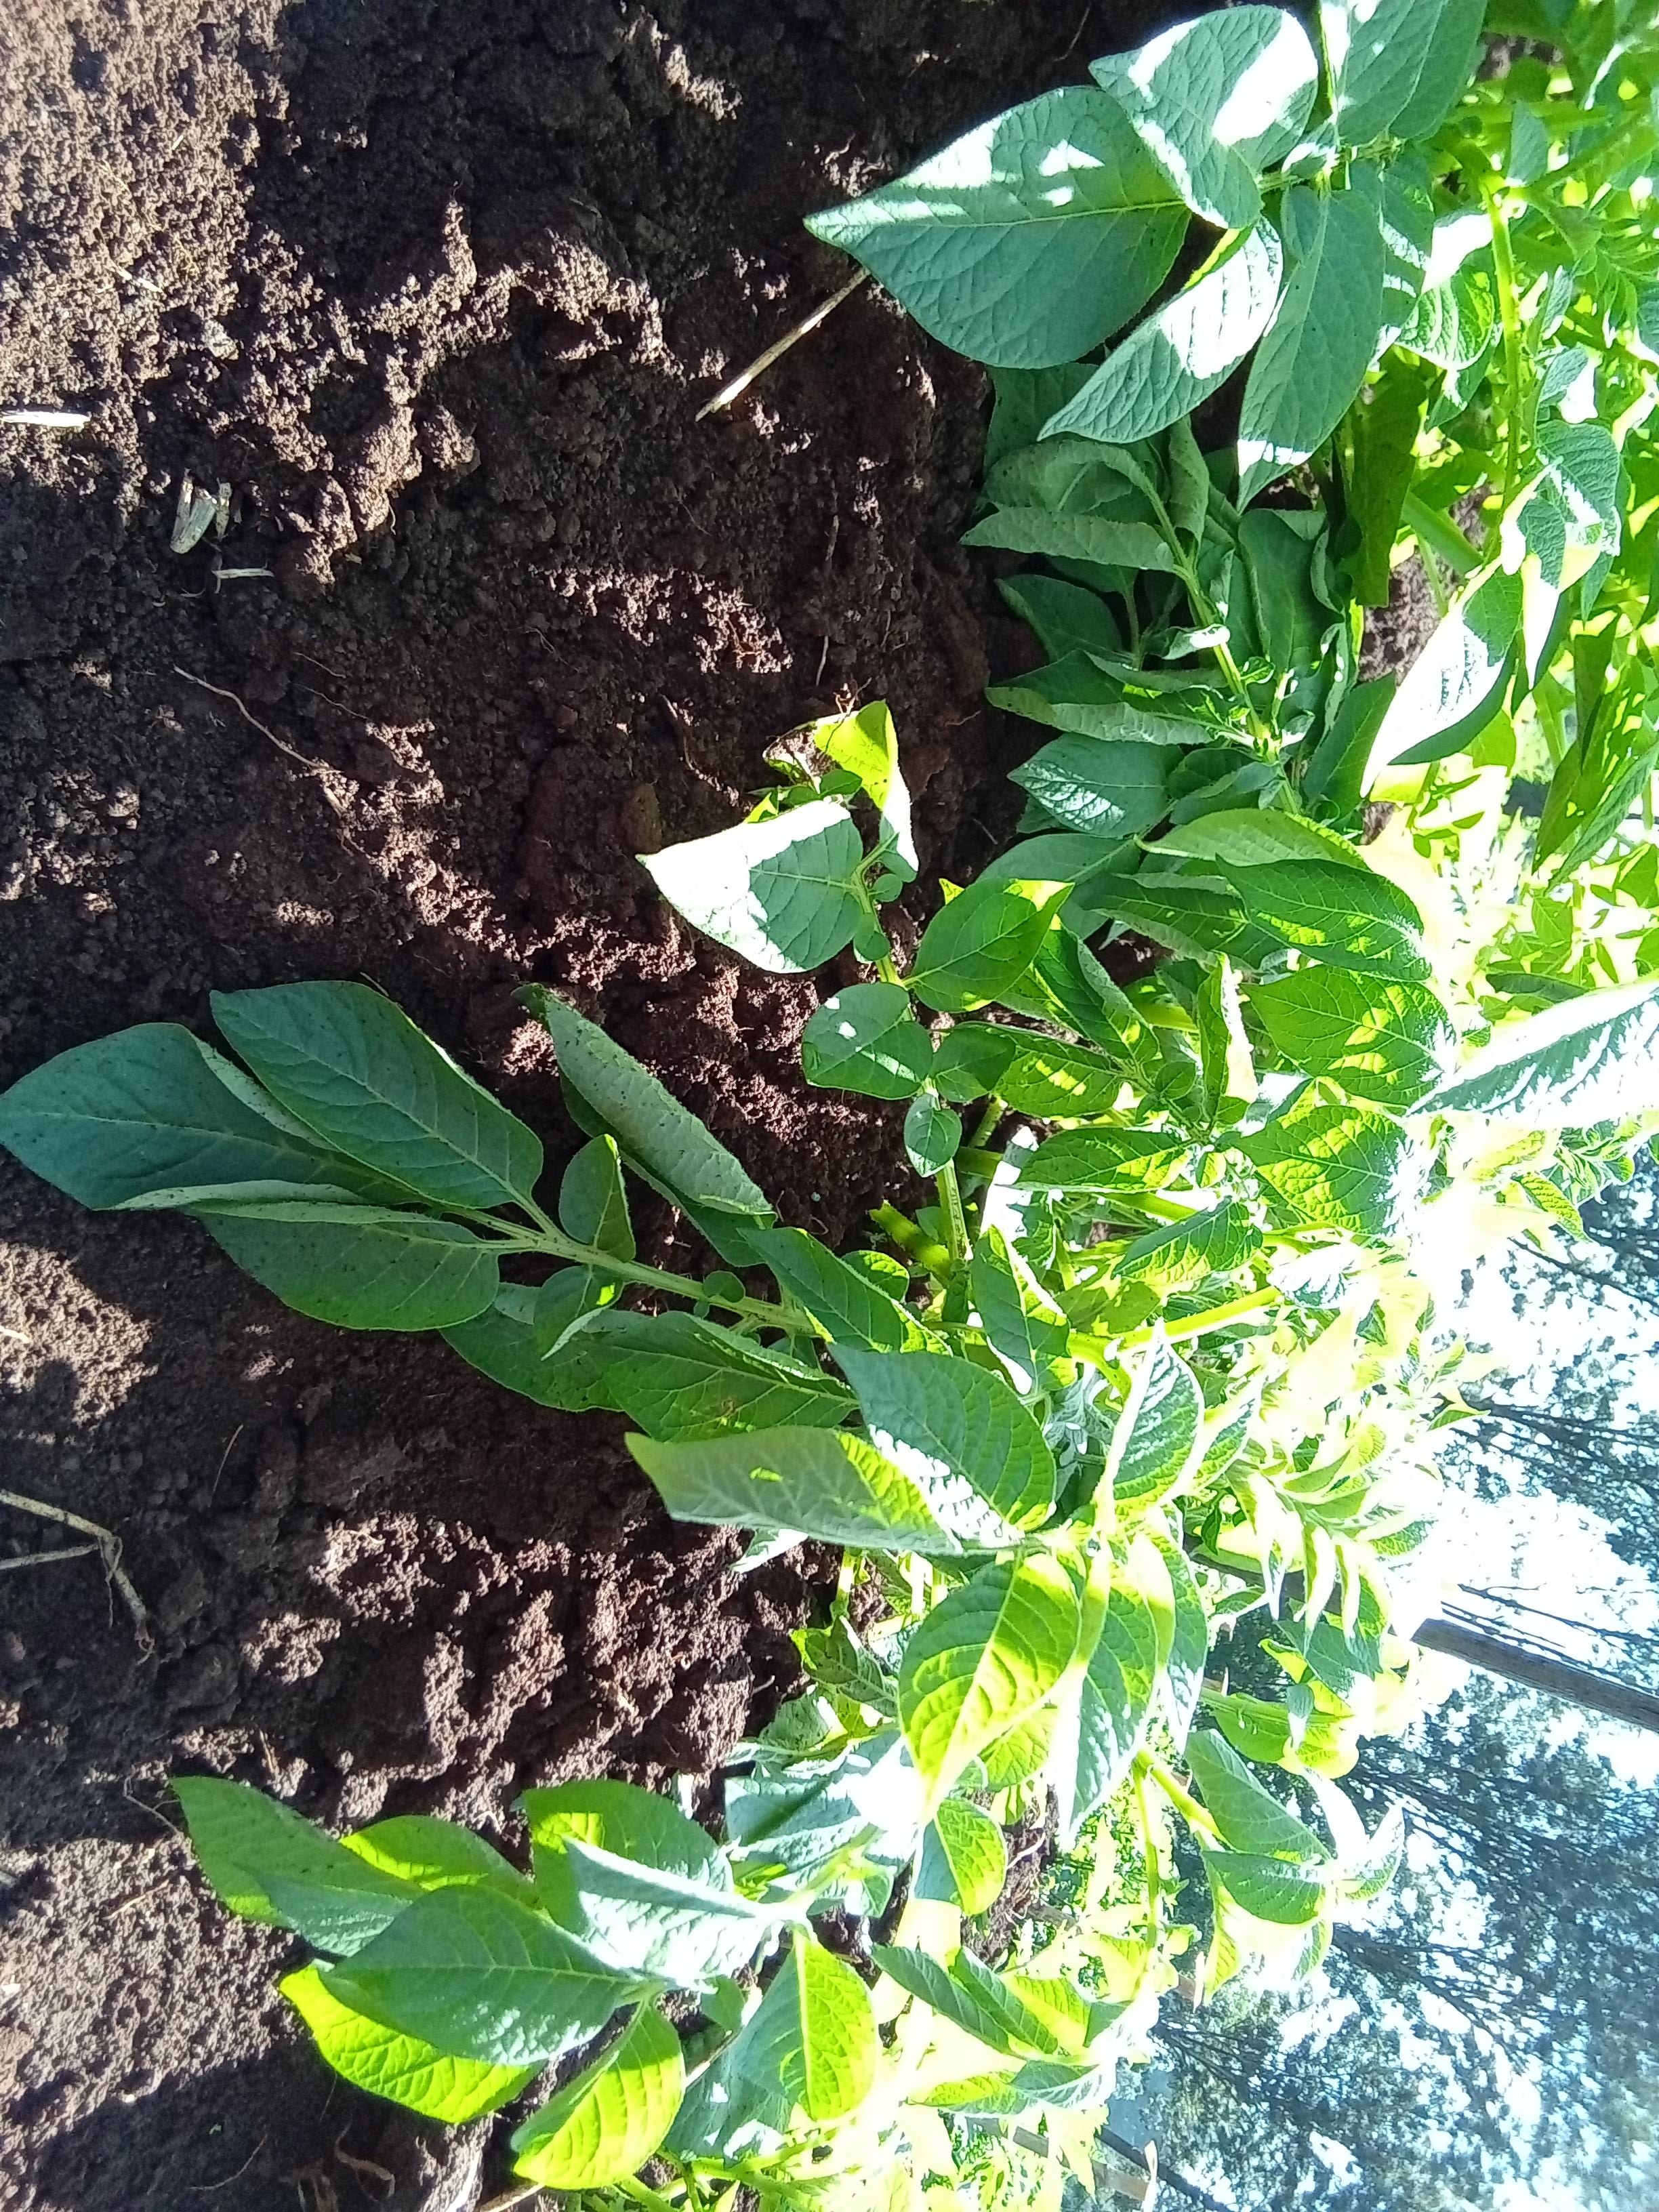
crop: potato
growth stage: vegetative
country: Kenya
